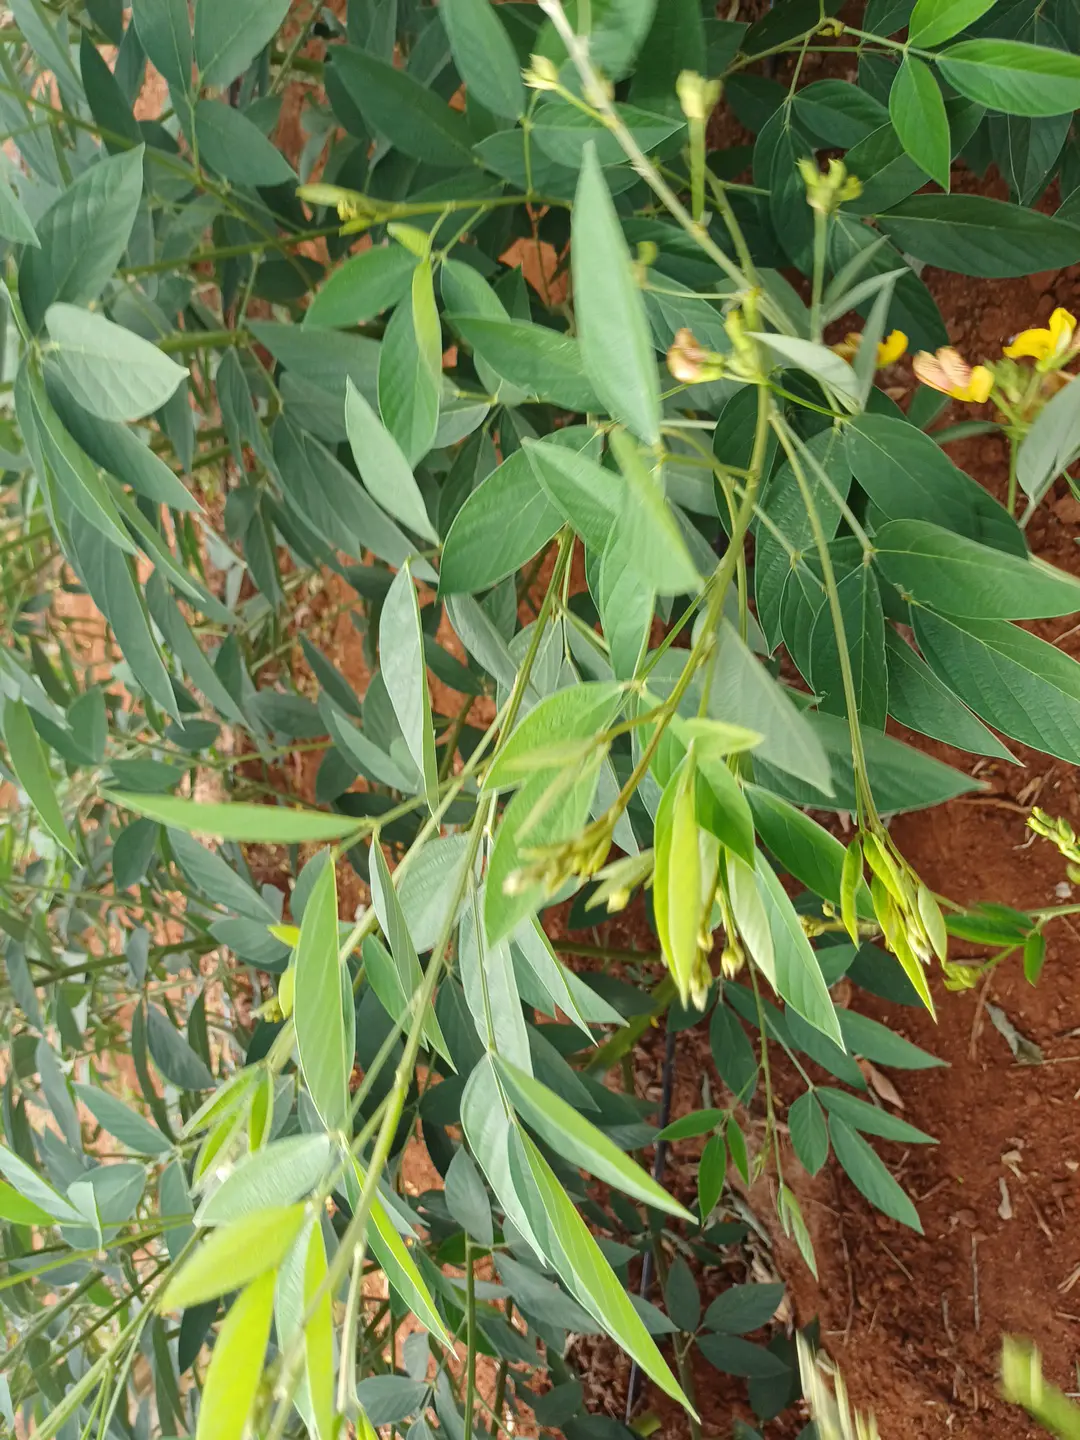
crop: pigeonpea
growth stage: development pod
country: Kenya
